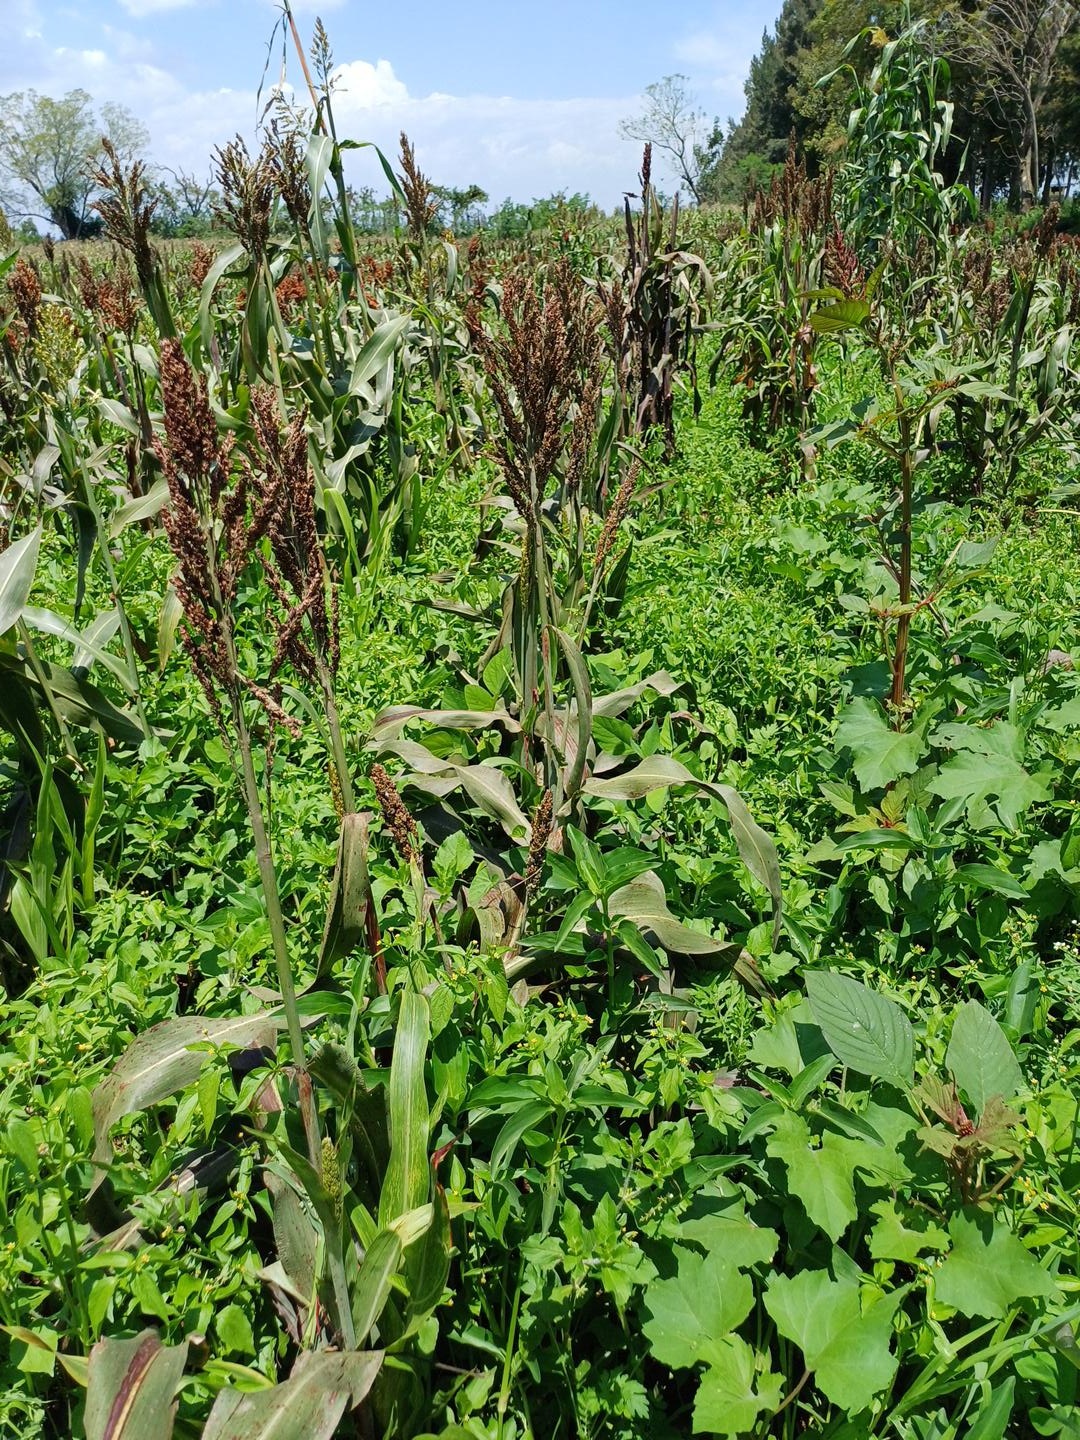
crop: sorghum
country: Kenya
